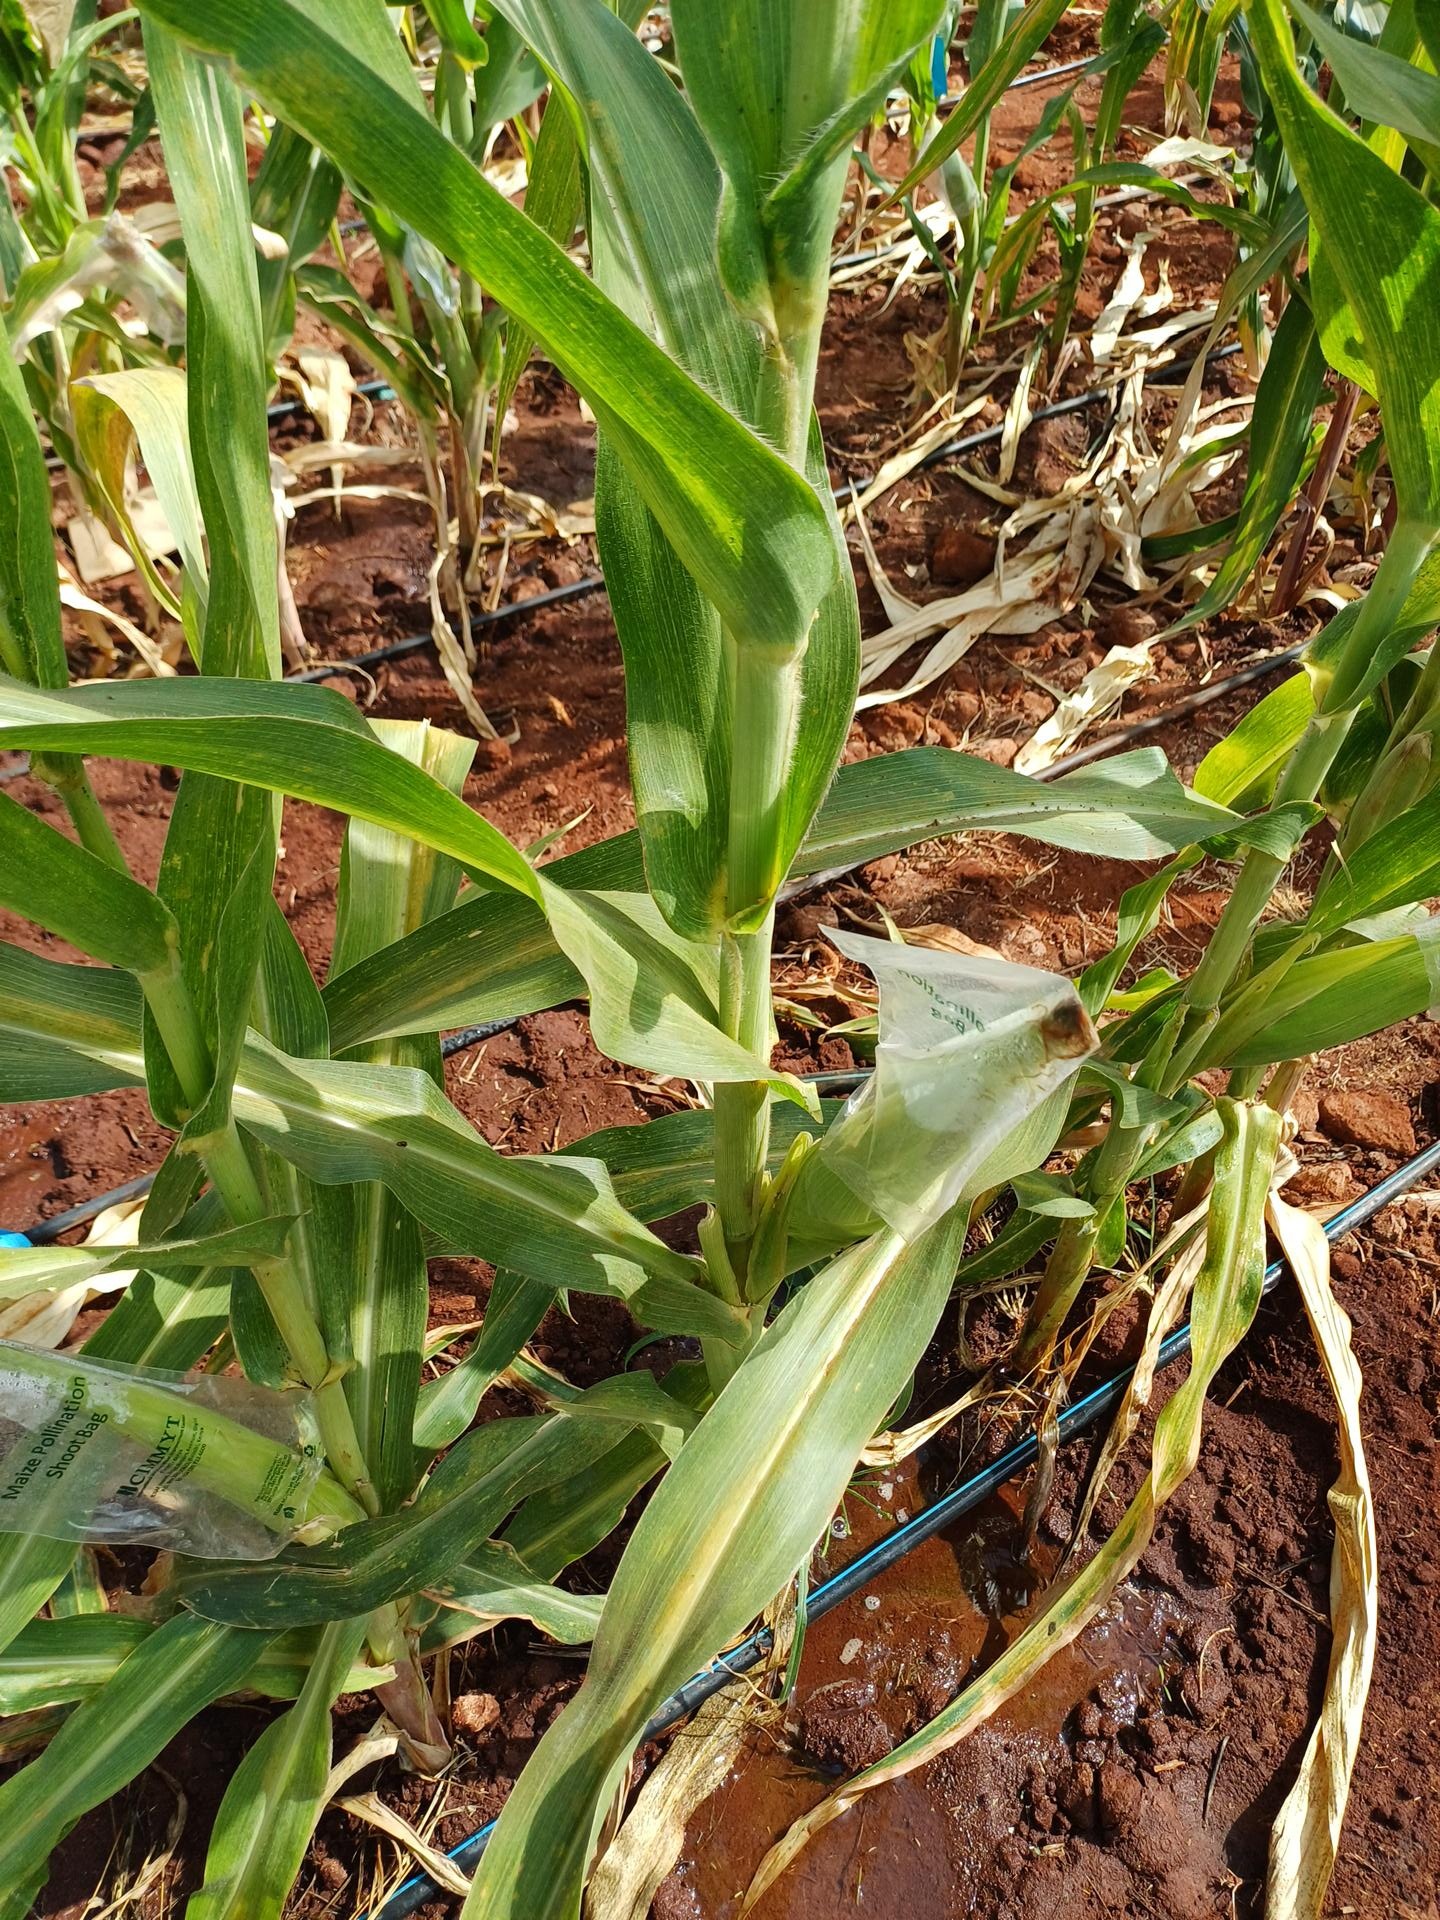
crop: maize
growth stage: flowering
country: Kenya
